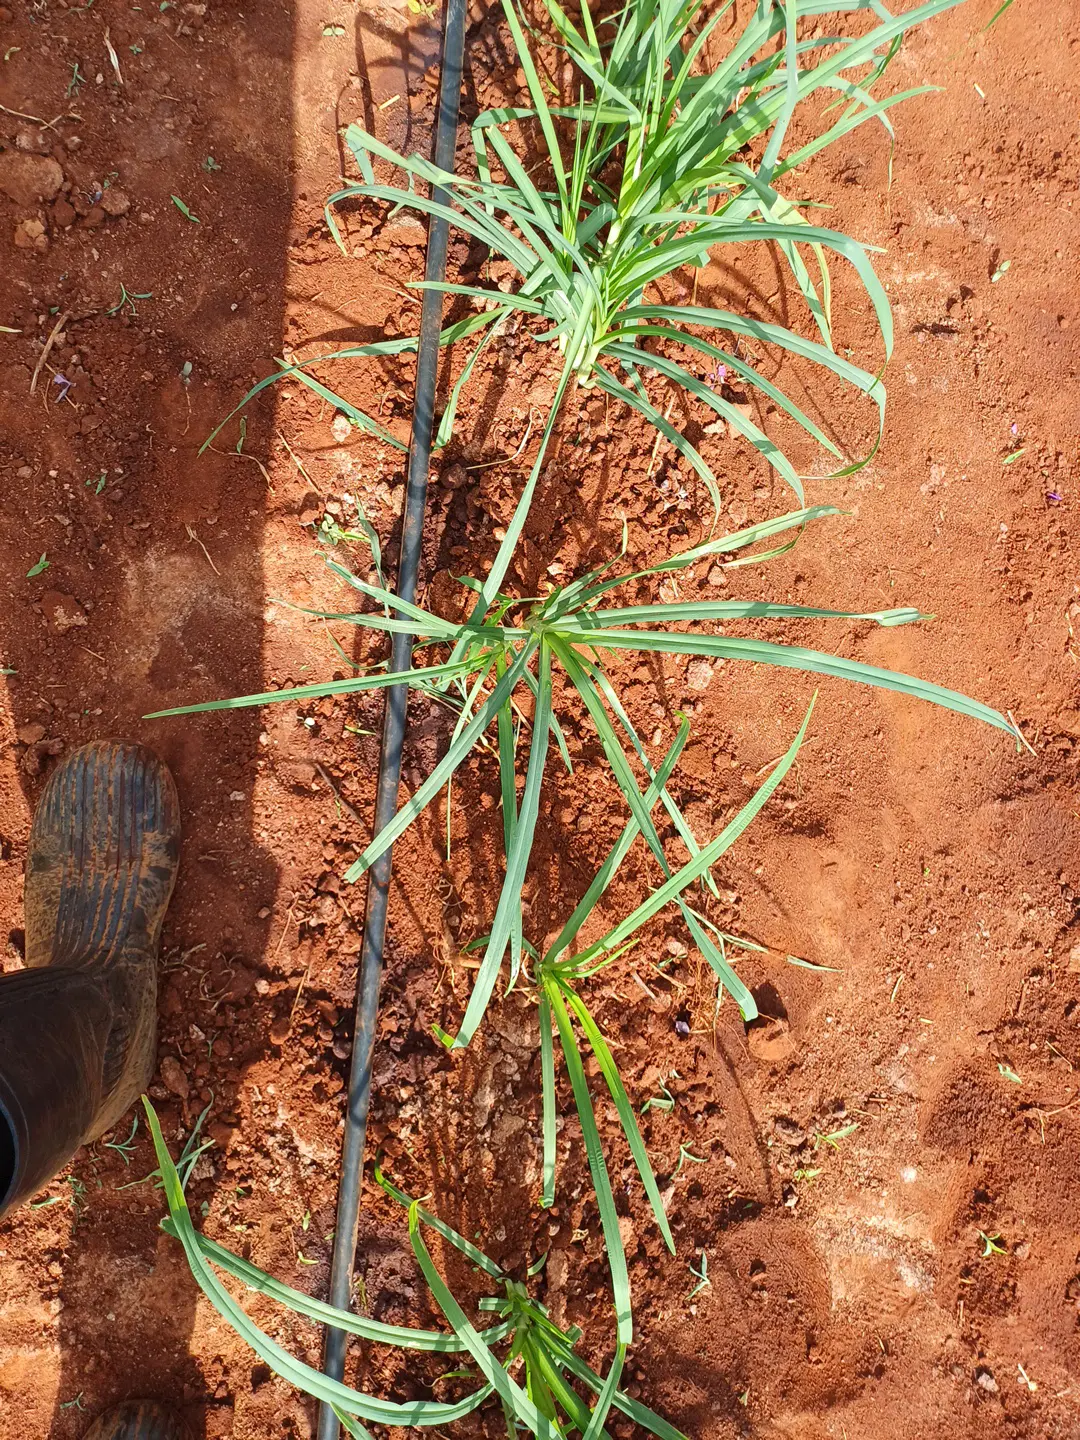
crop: finger millet
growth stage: elongation stem
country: Kenya
